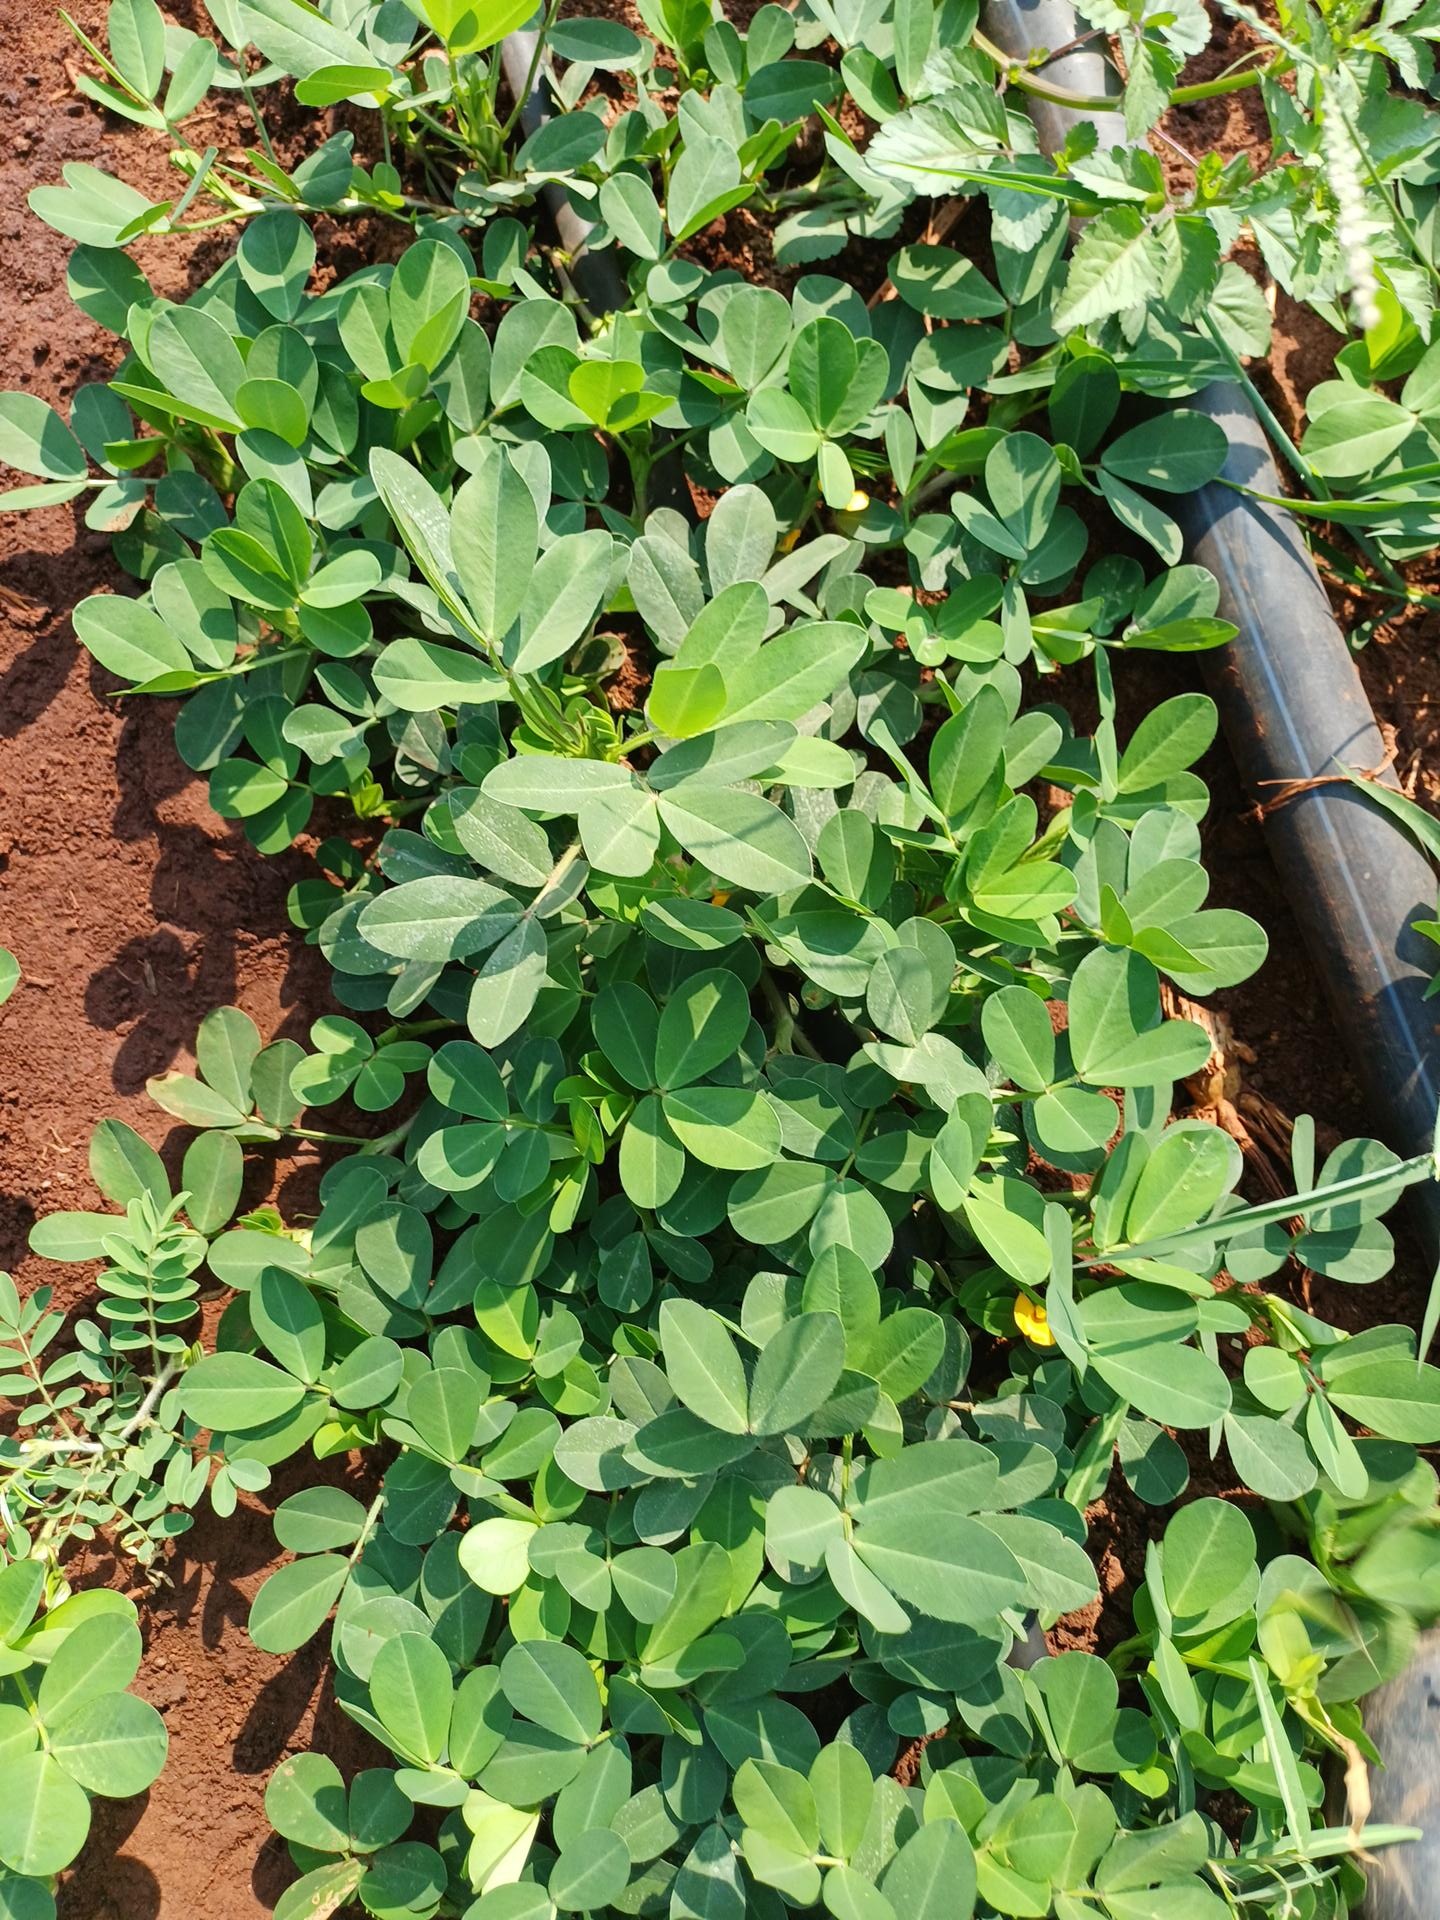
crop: groundnut
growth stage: flowering
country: Kenya
